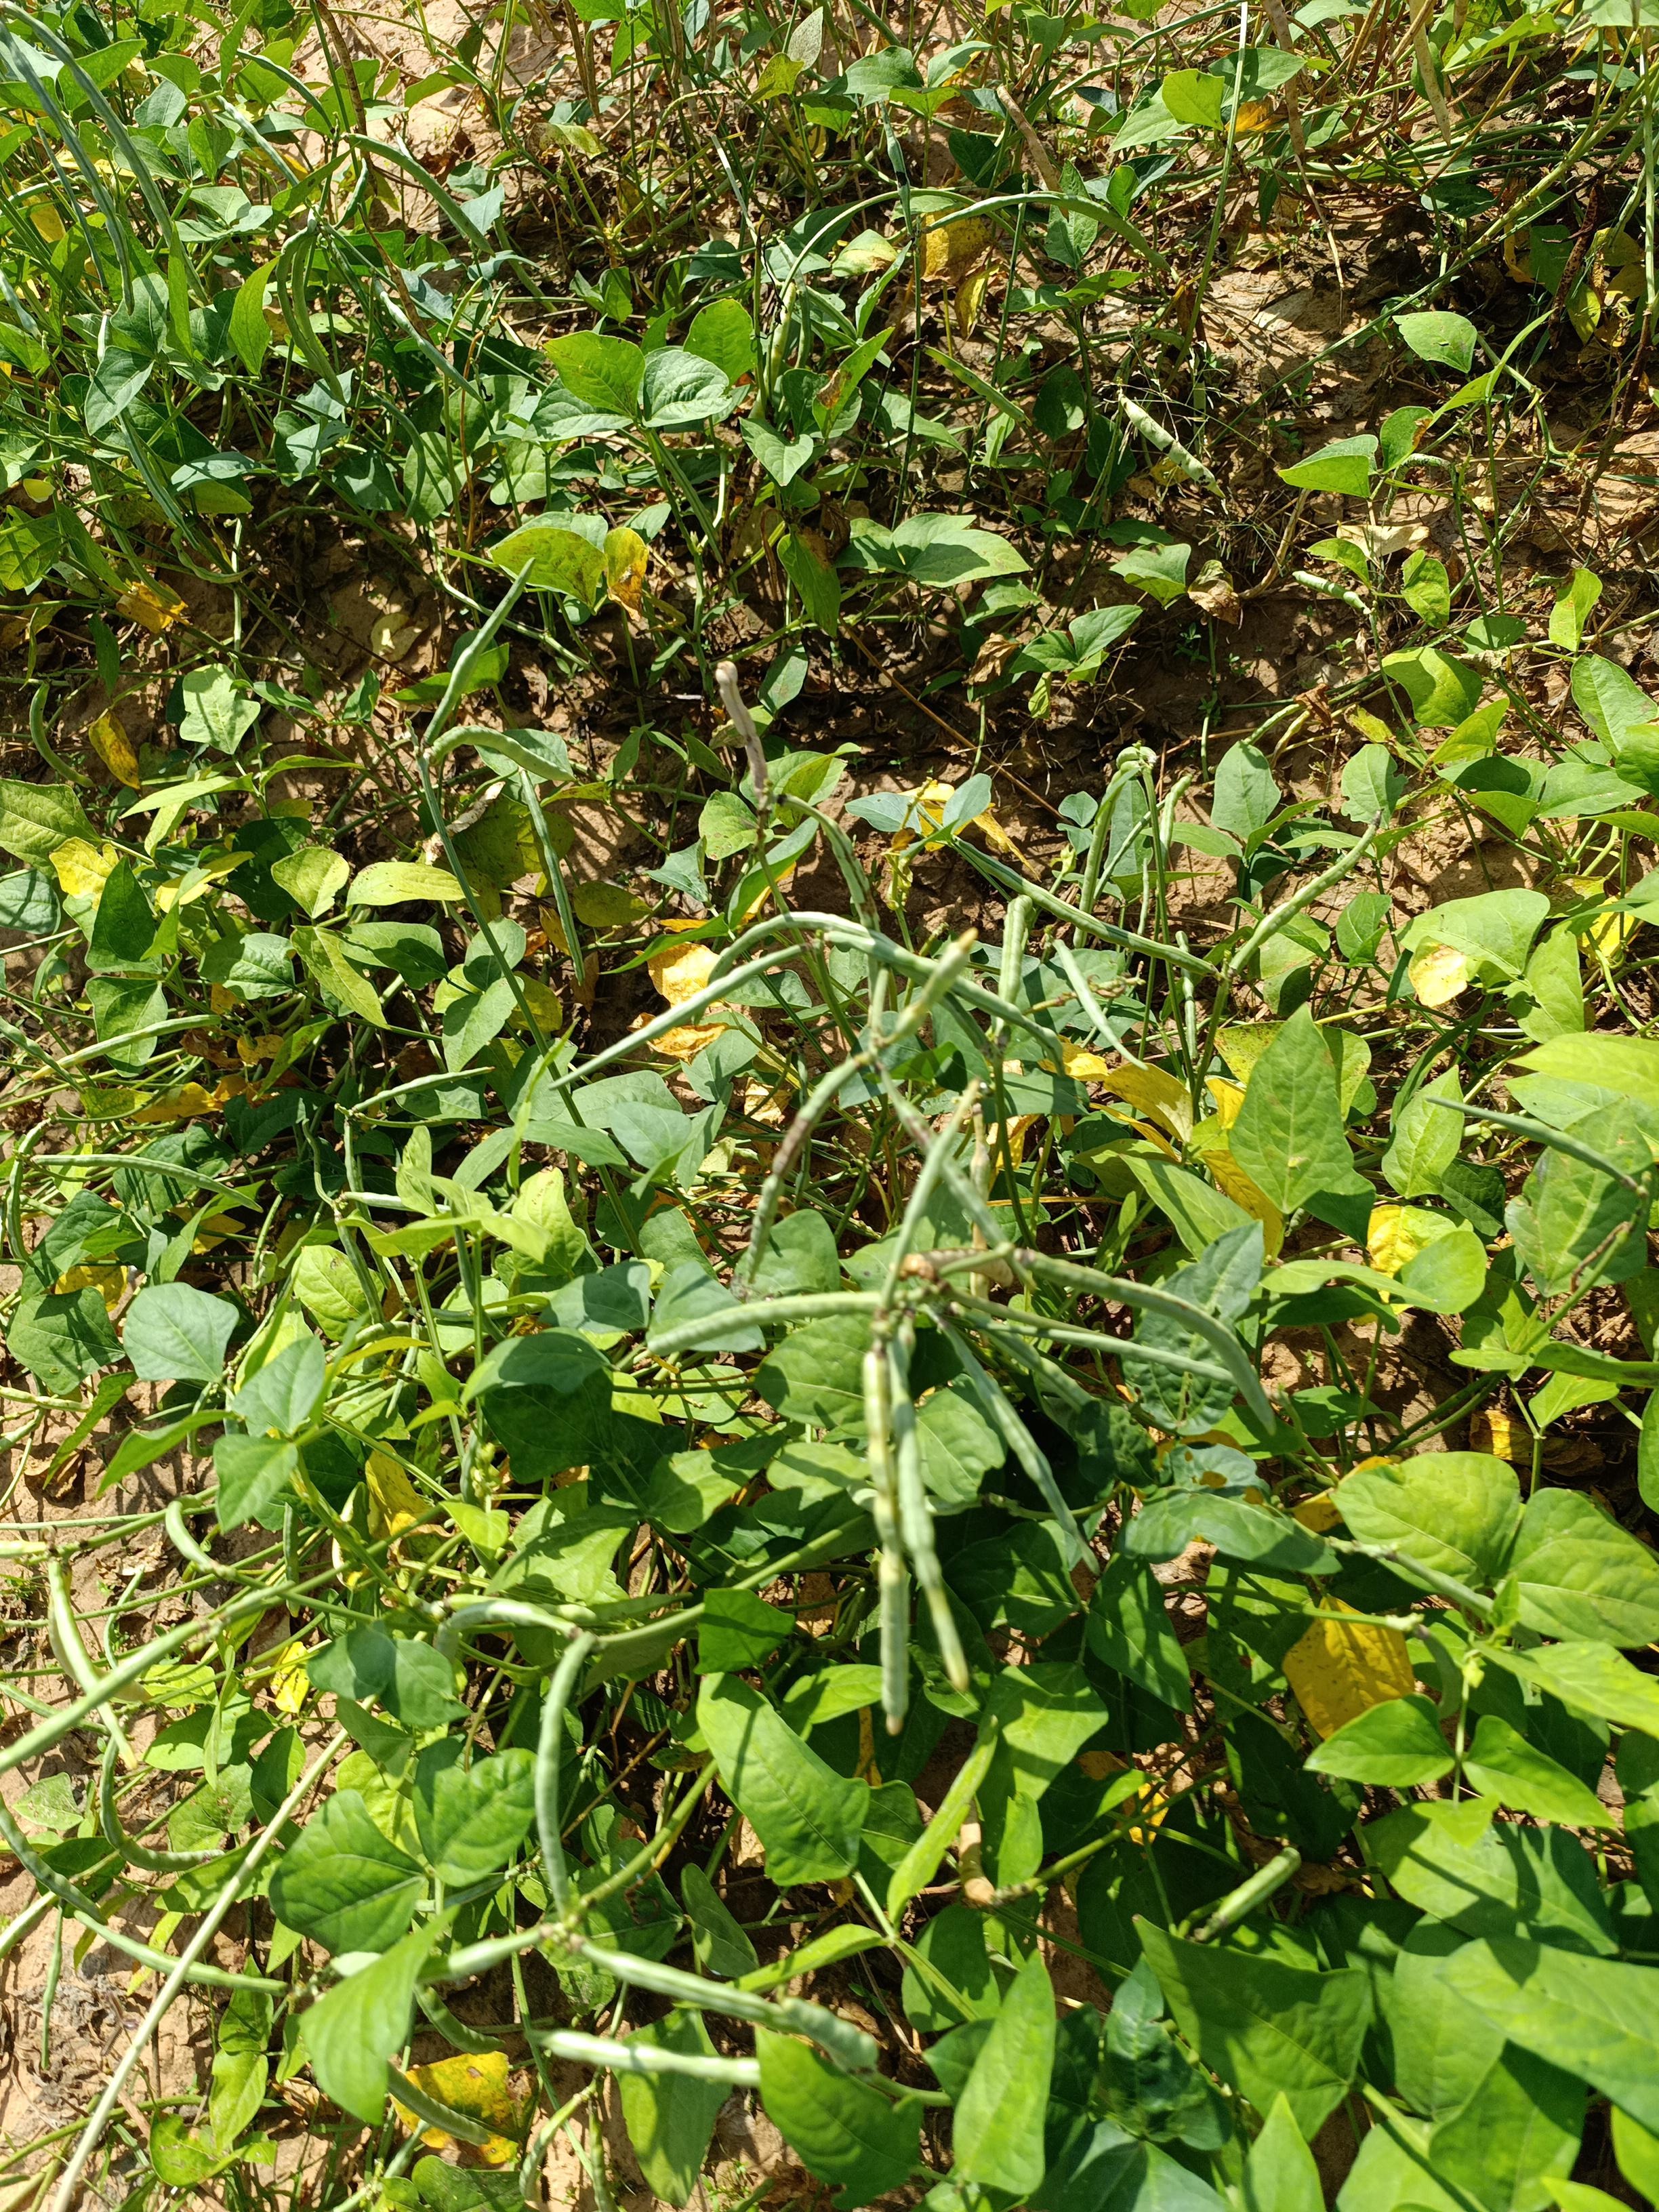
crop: cowpea
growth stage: maturity
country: Nigeria
